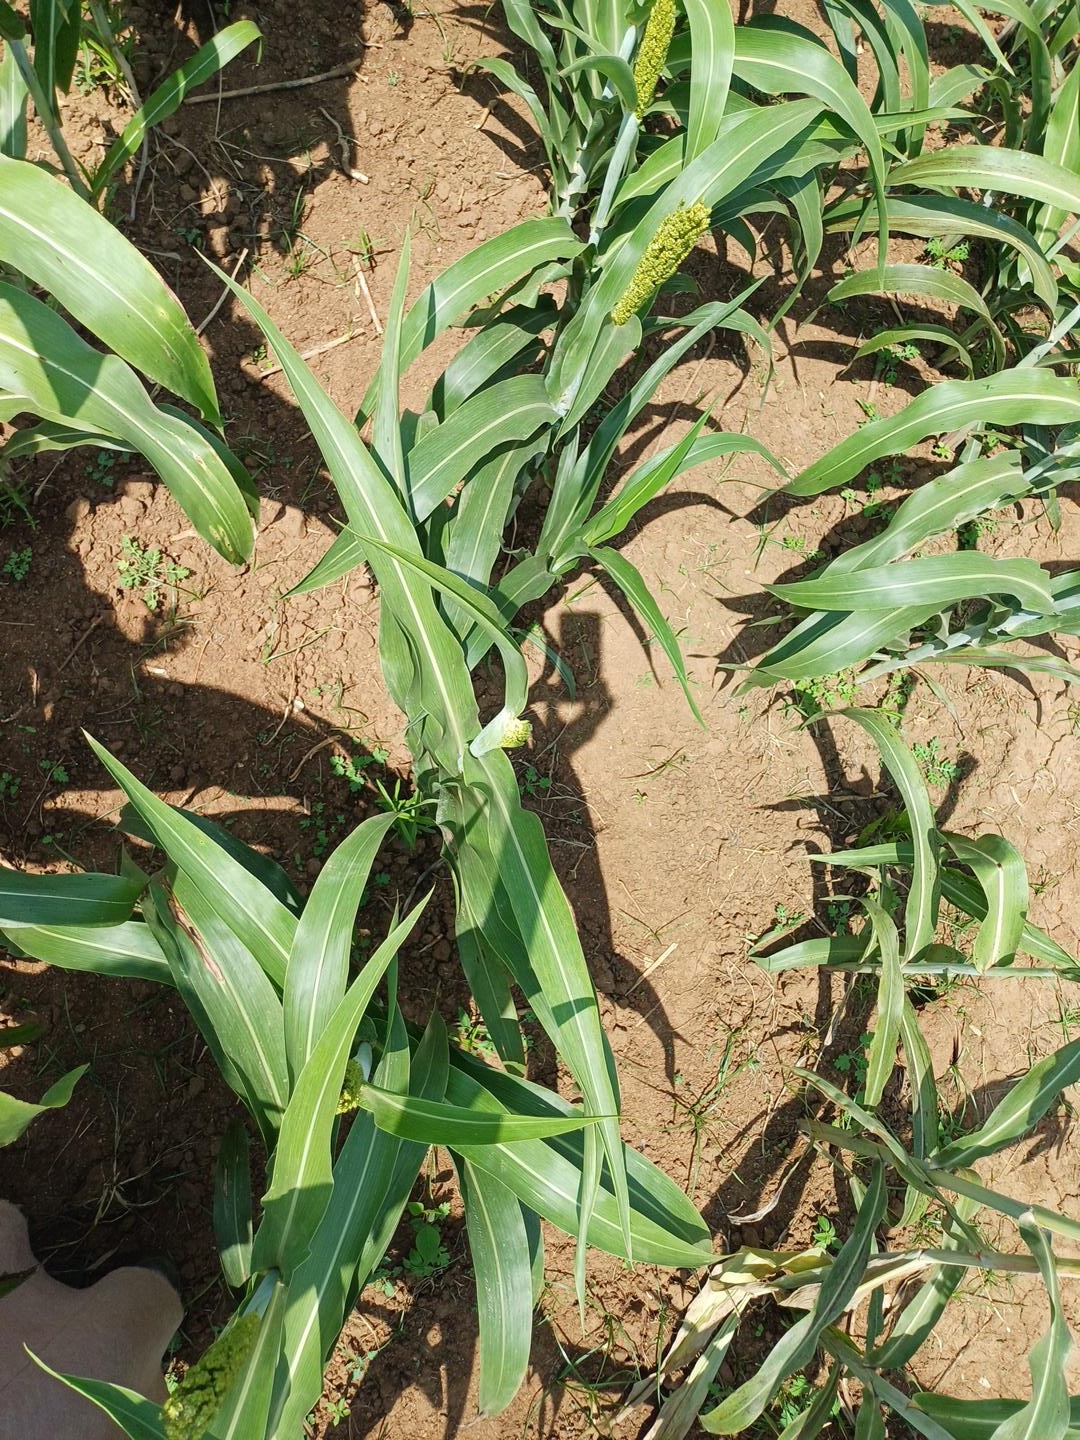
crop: sorghum
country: Kenya
